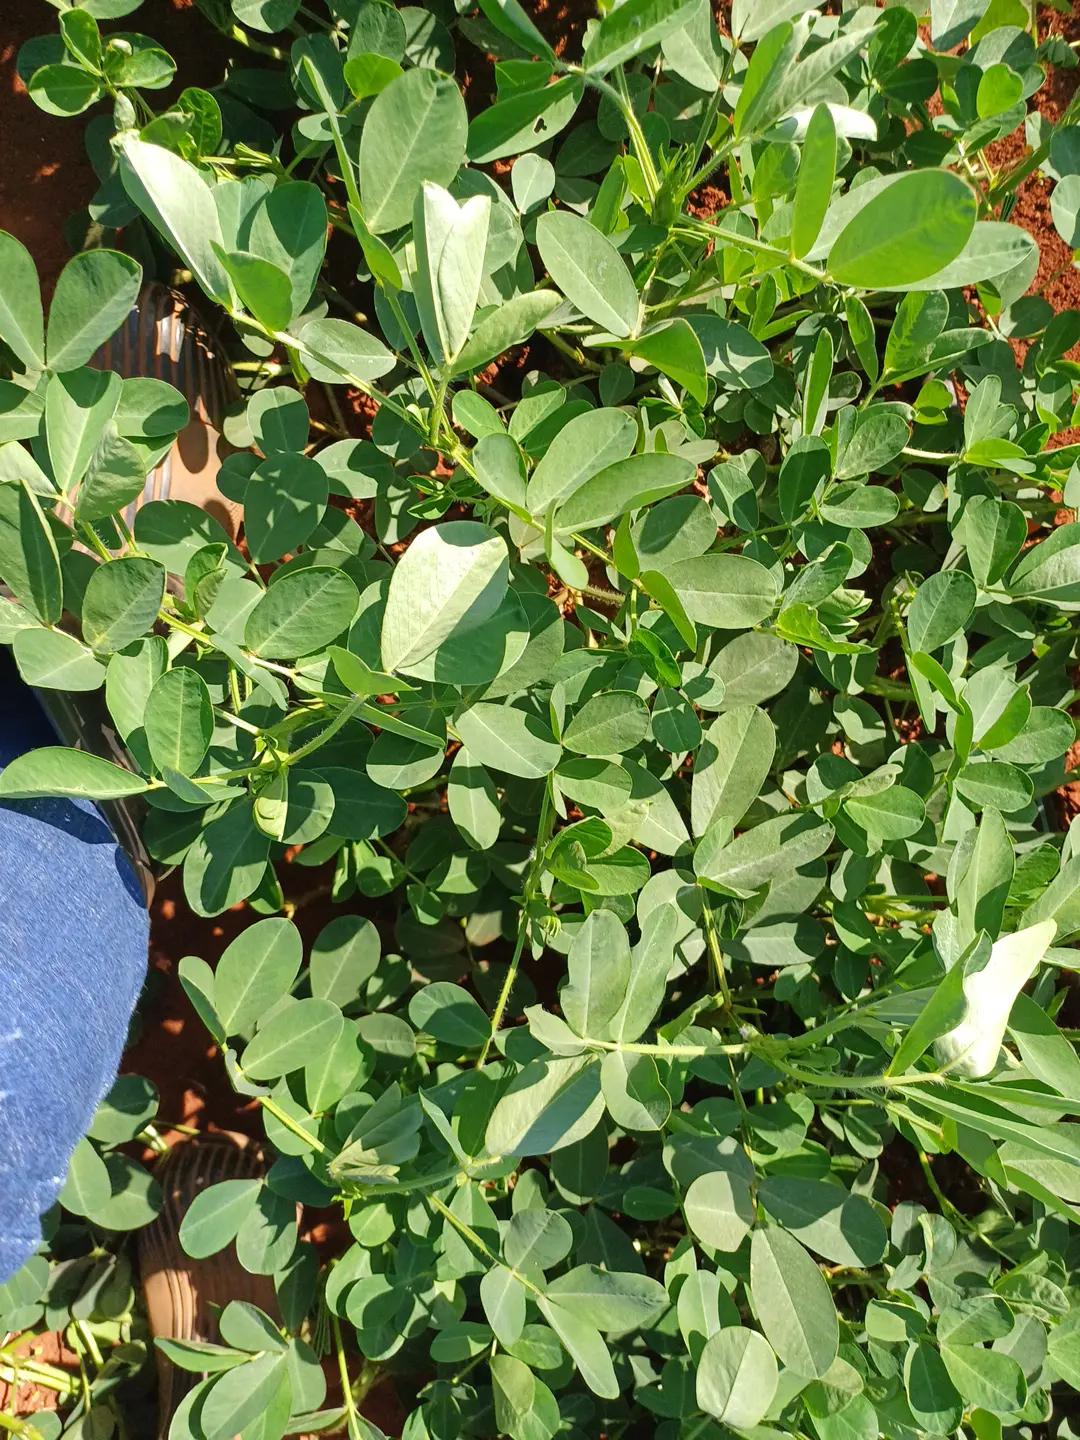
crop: groundnut
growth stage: flowering
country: Kenya
